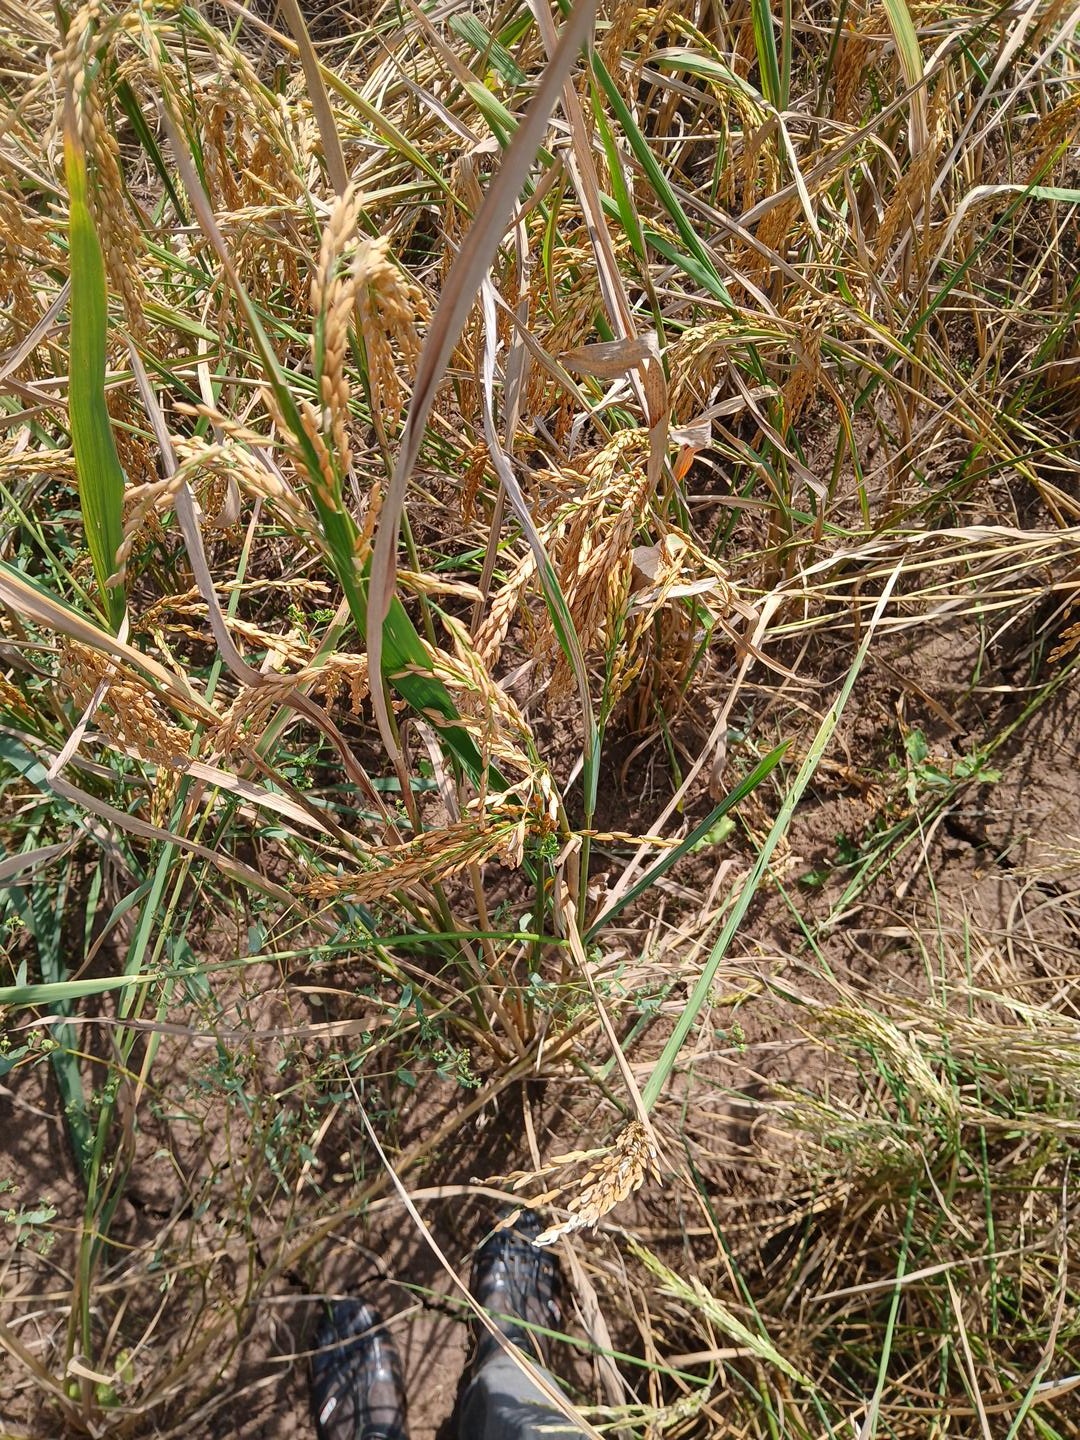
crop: rice
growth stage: senescence
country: Côte d'Ivoire
